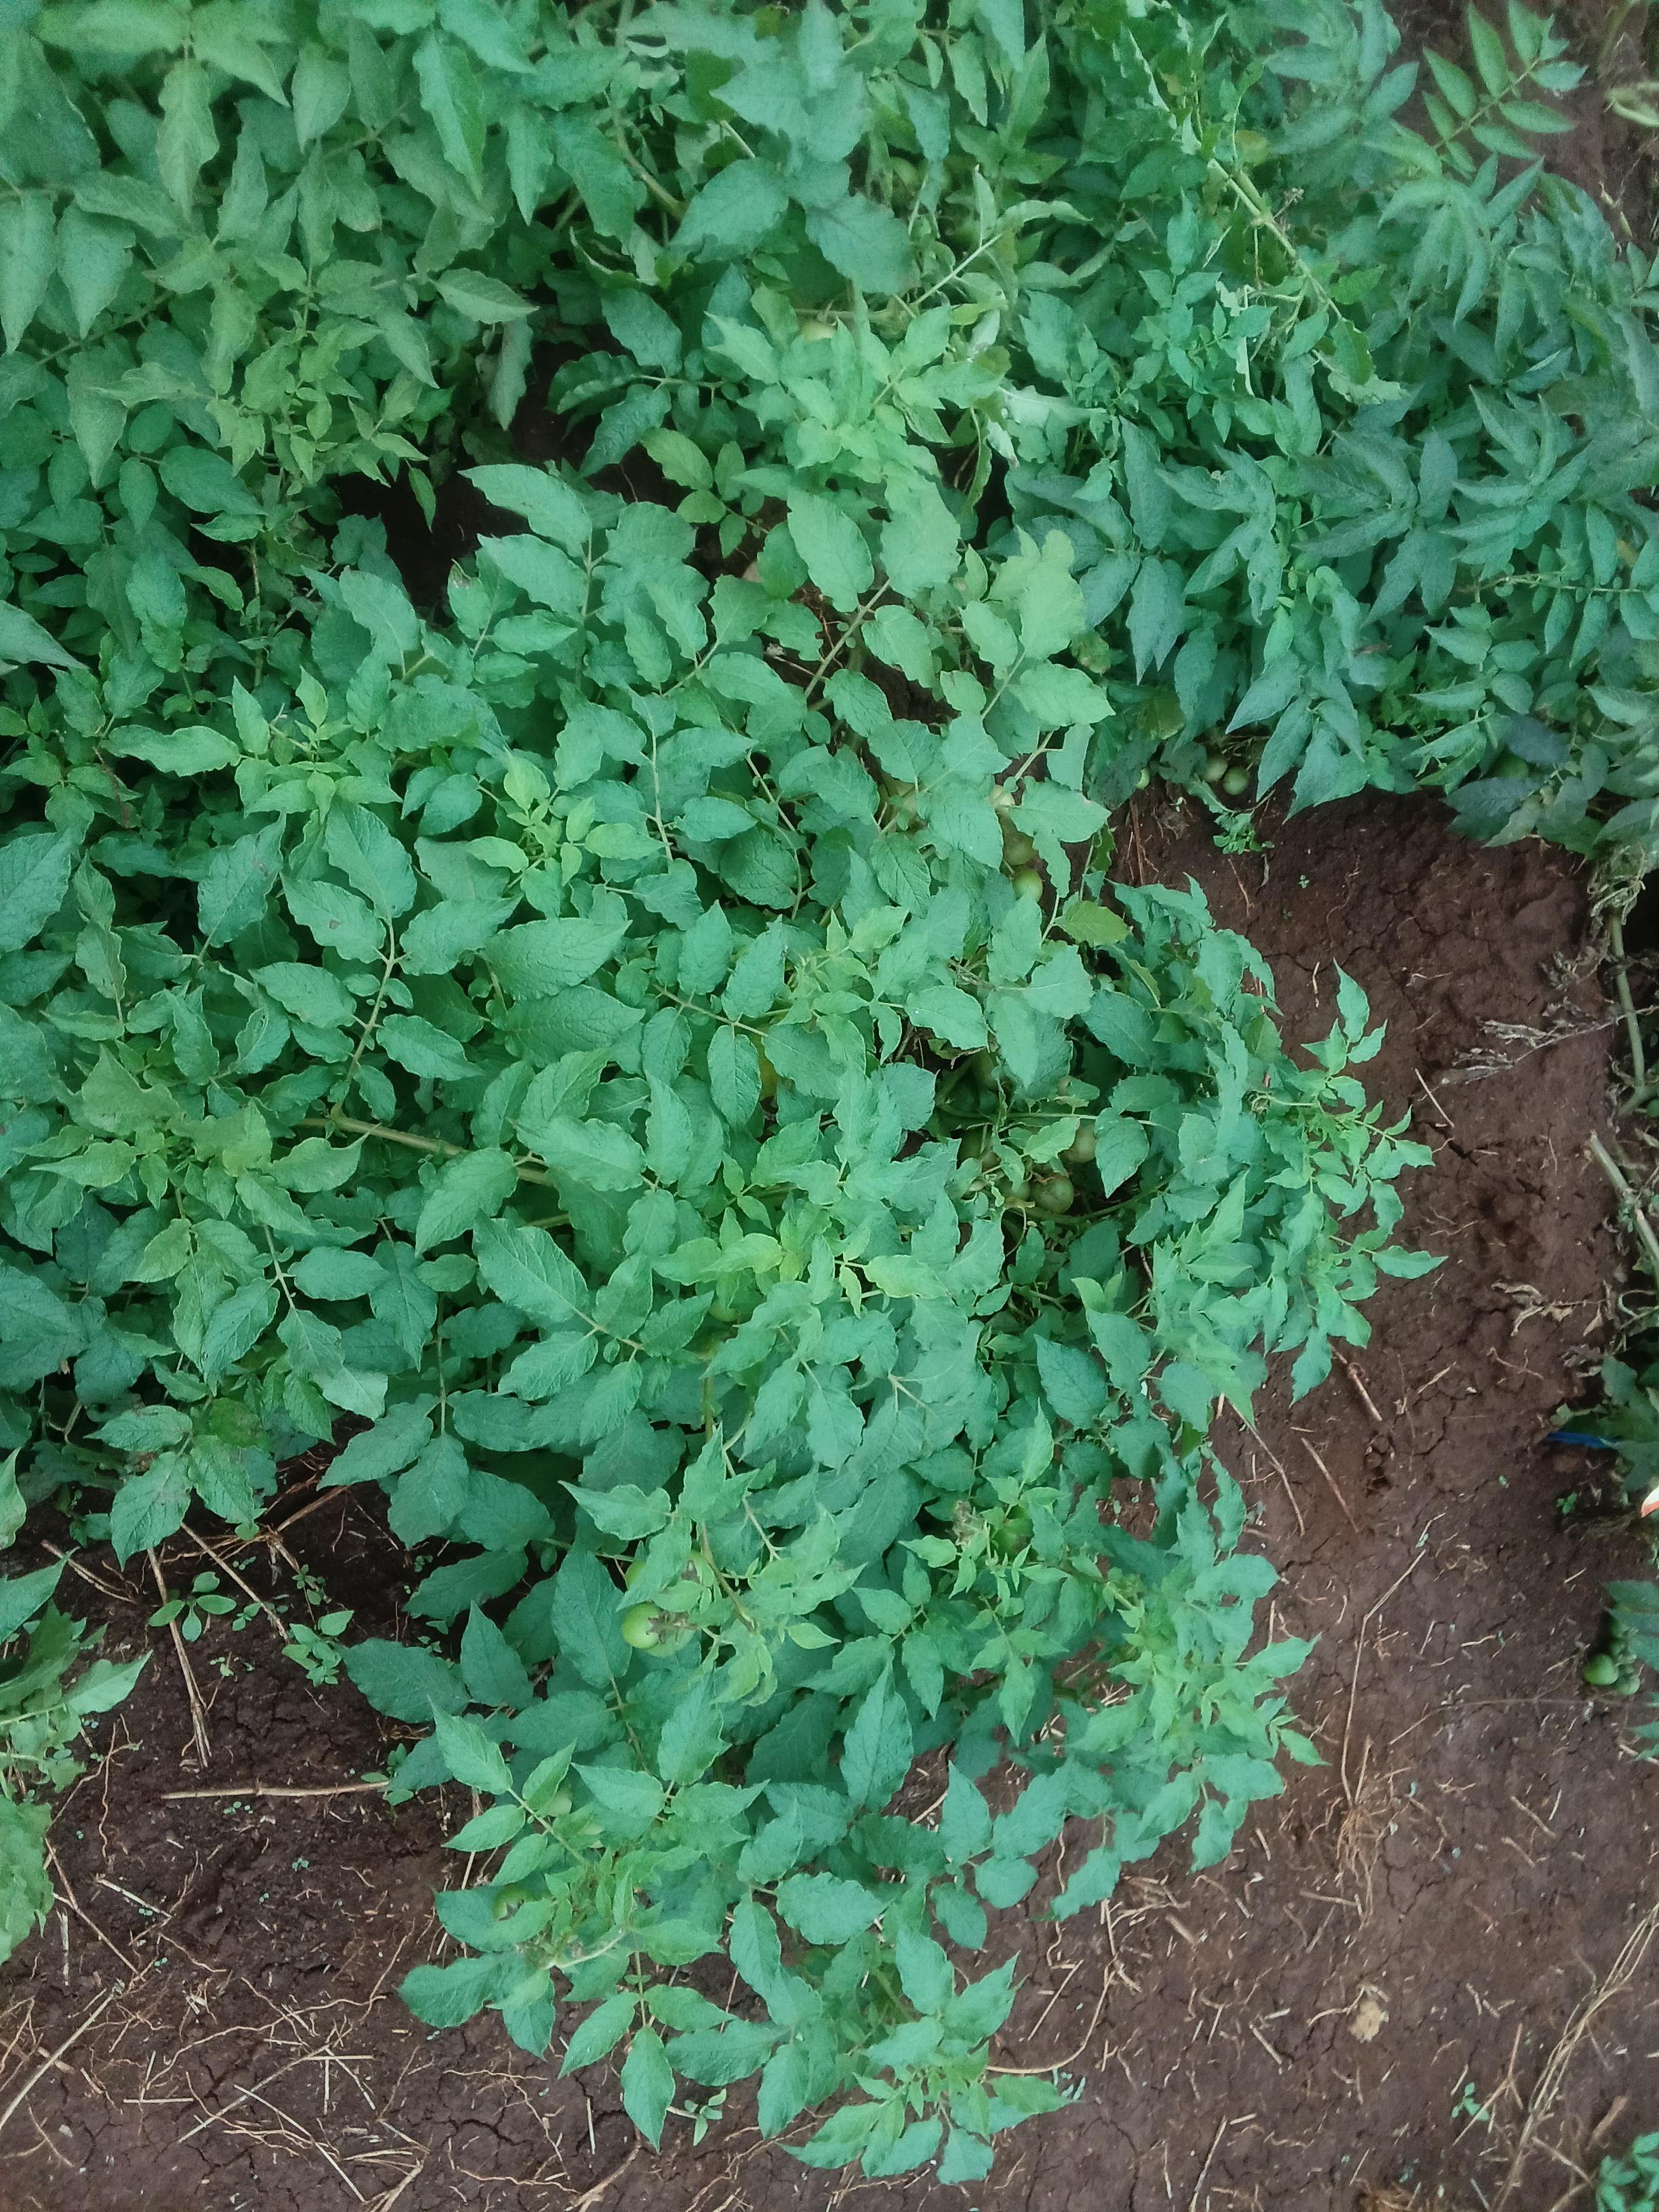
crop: potato
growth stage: harvest maturity
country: Kenya
